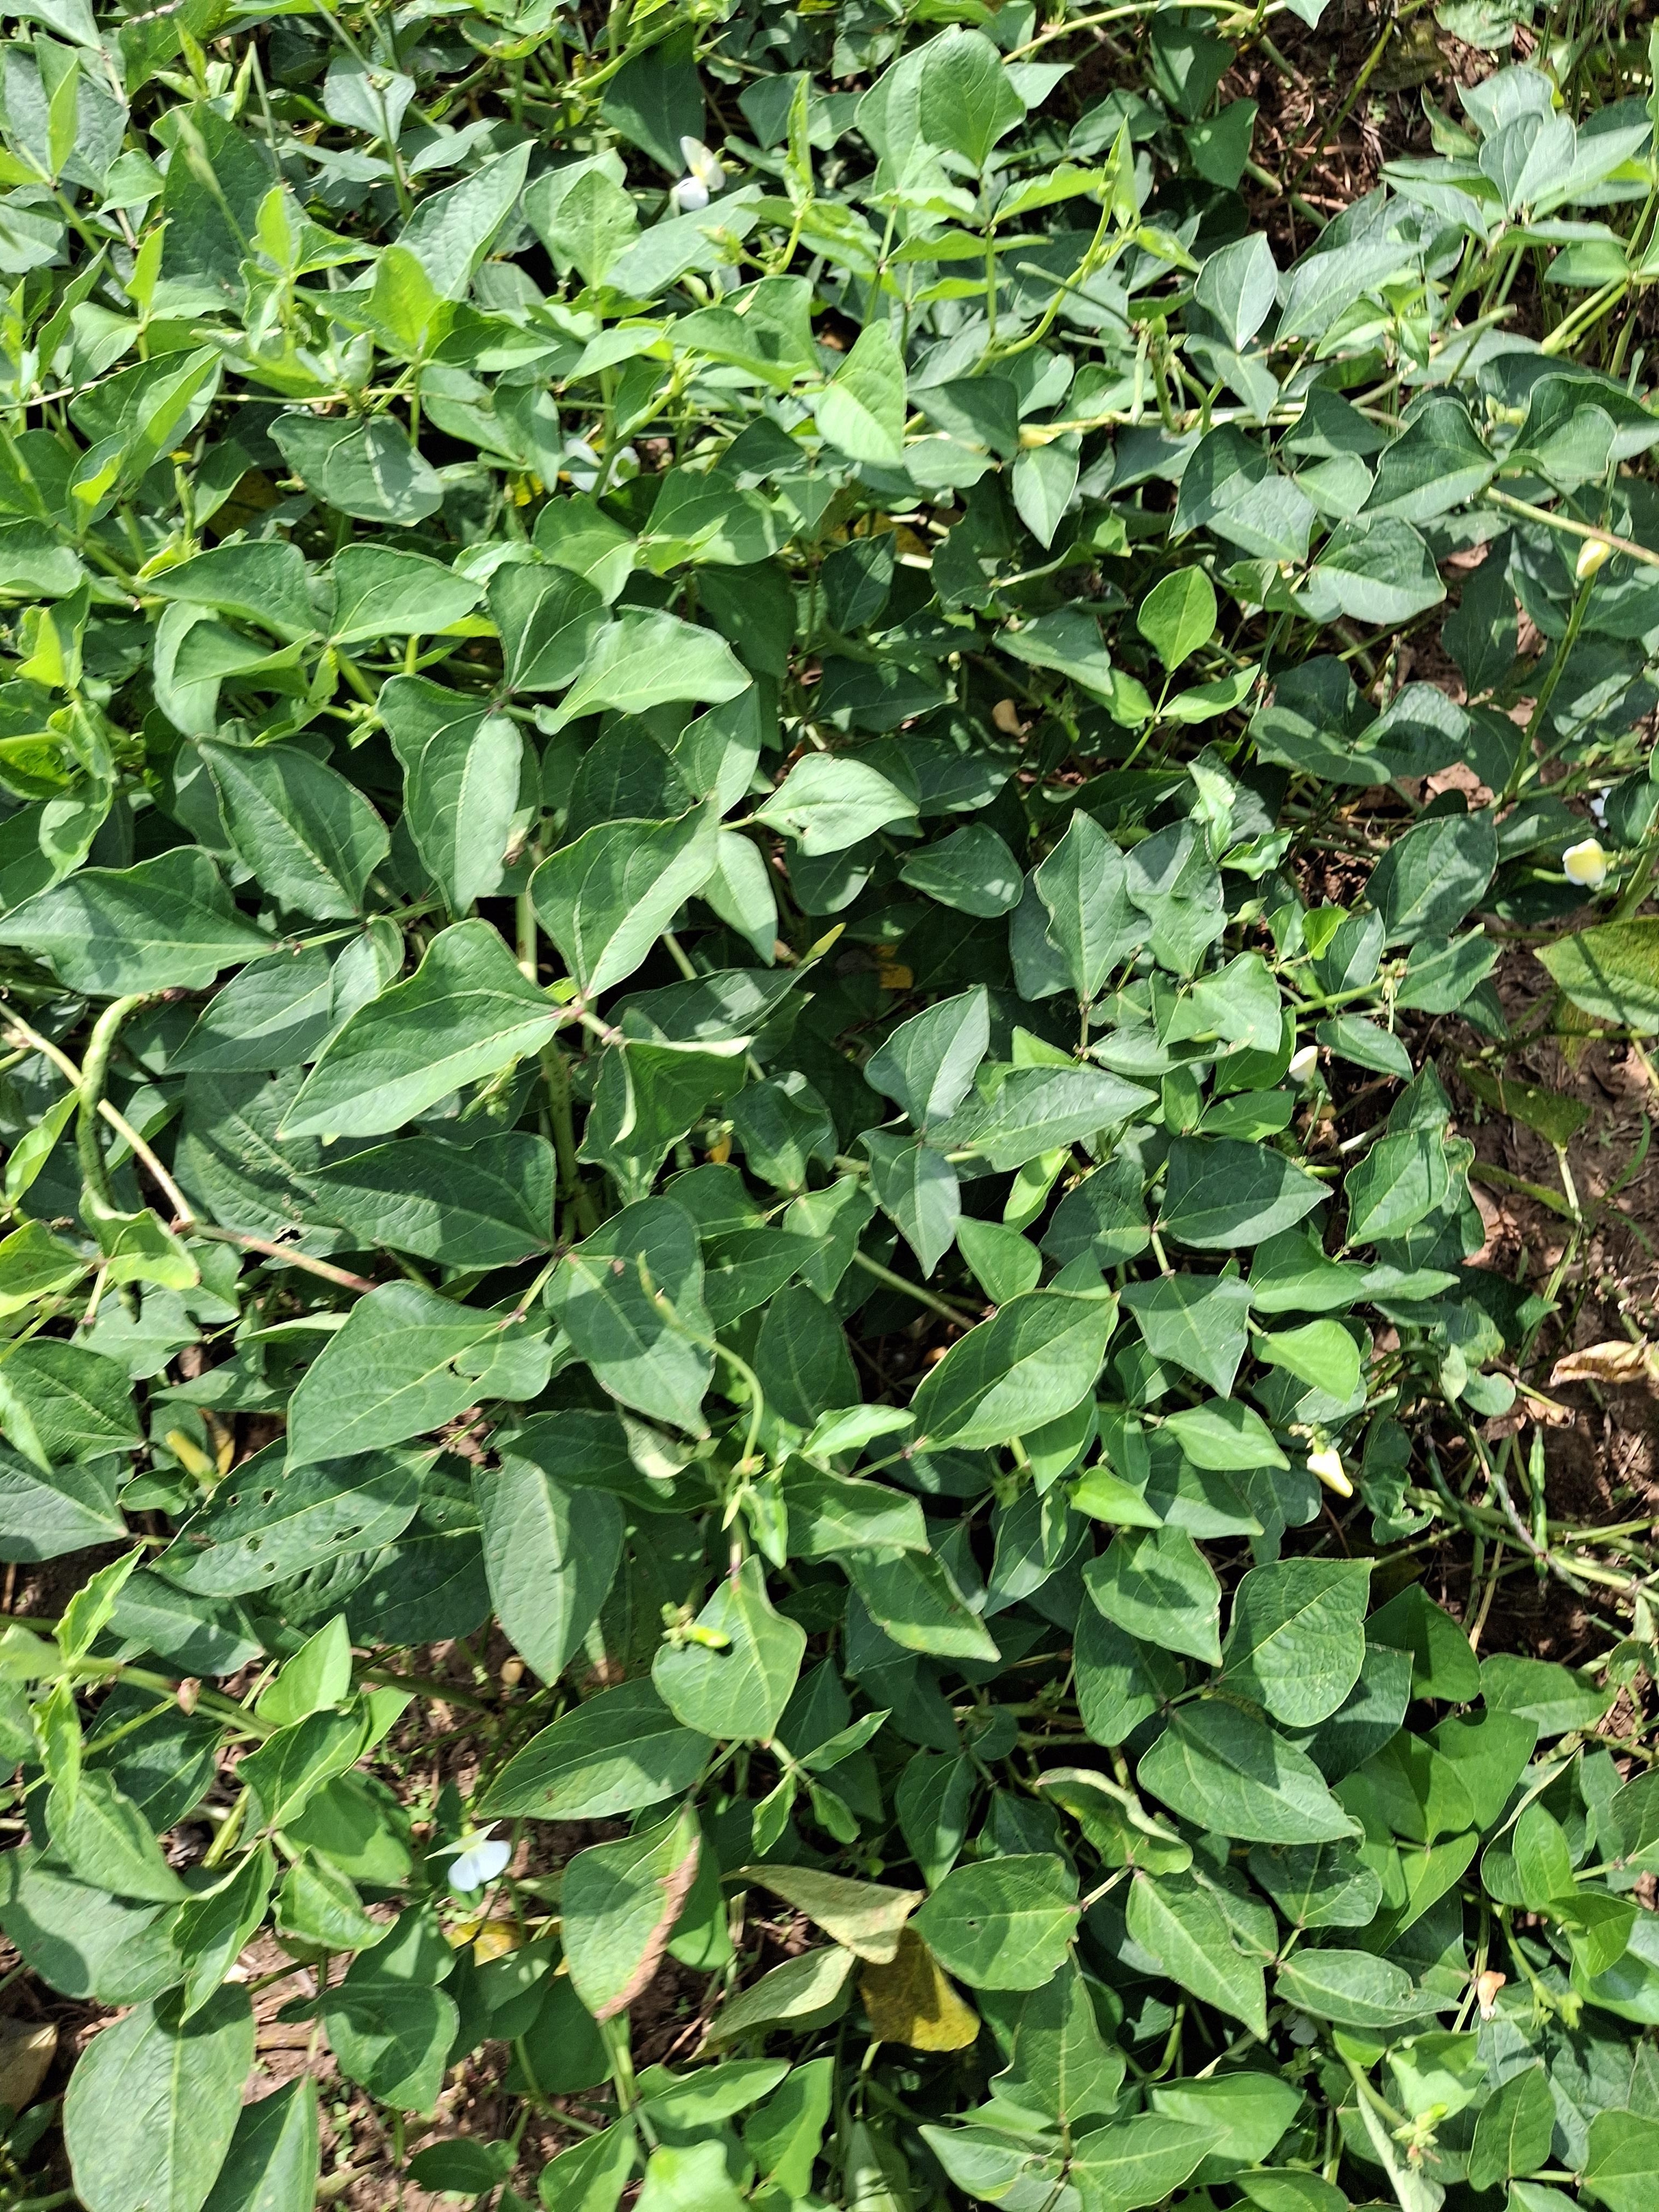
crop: cowpea
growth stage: development pod
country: Nigeria
